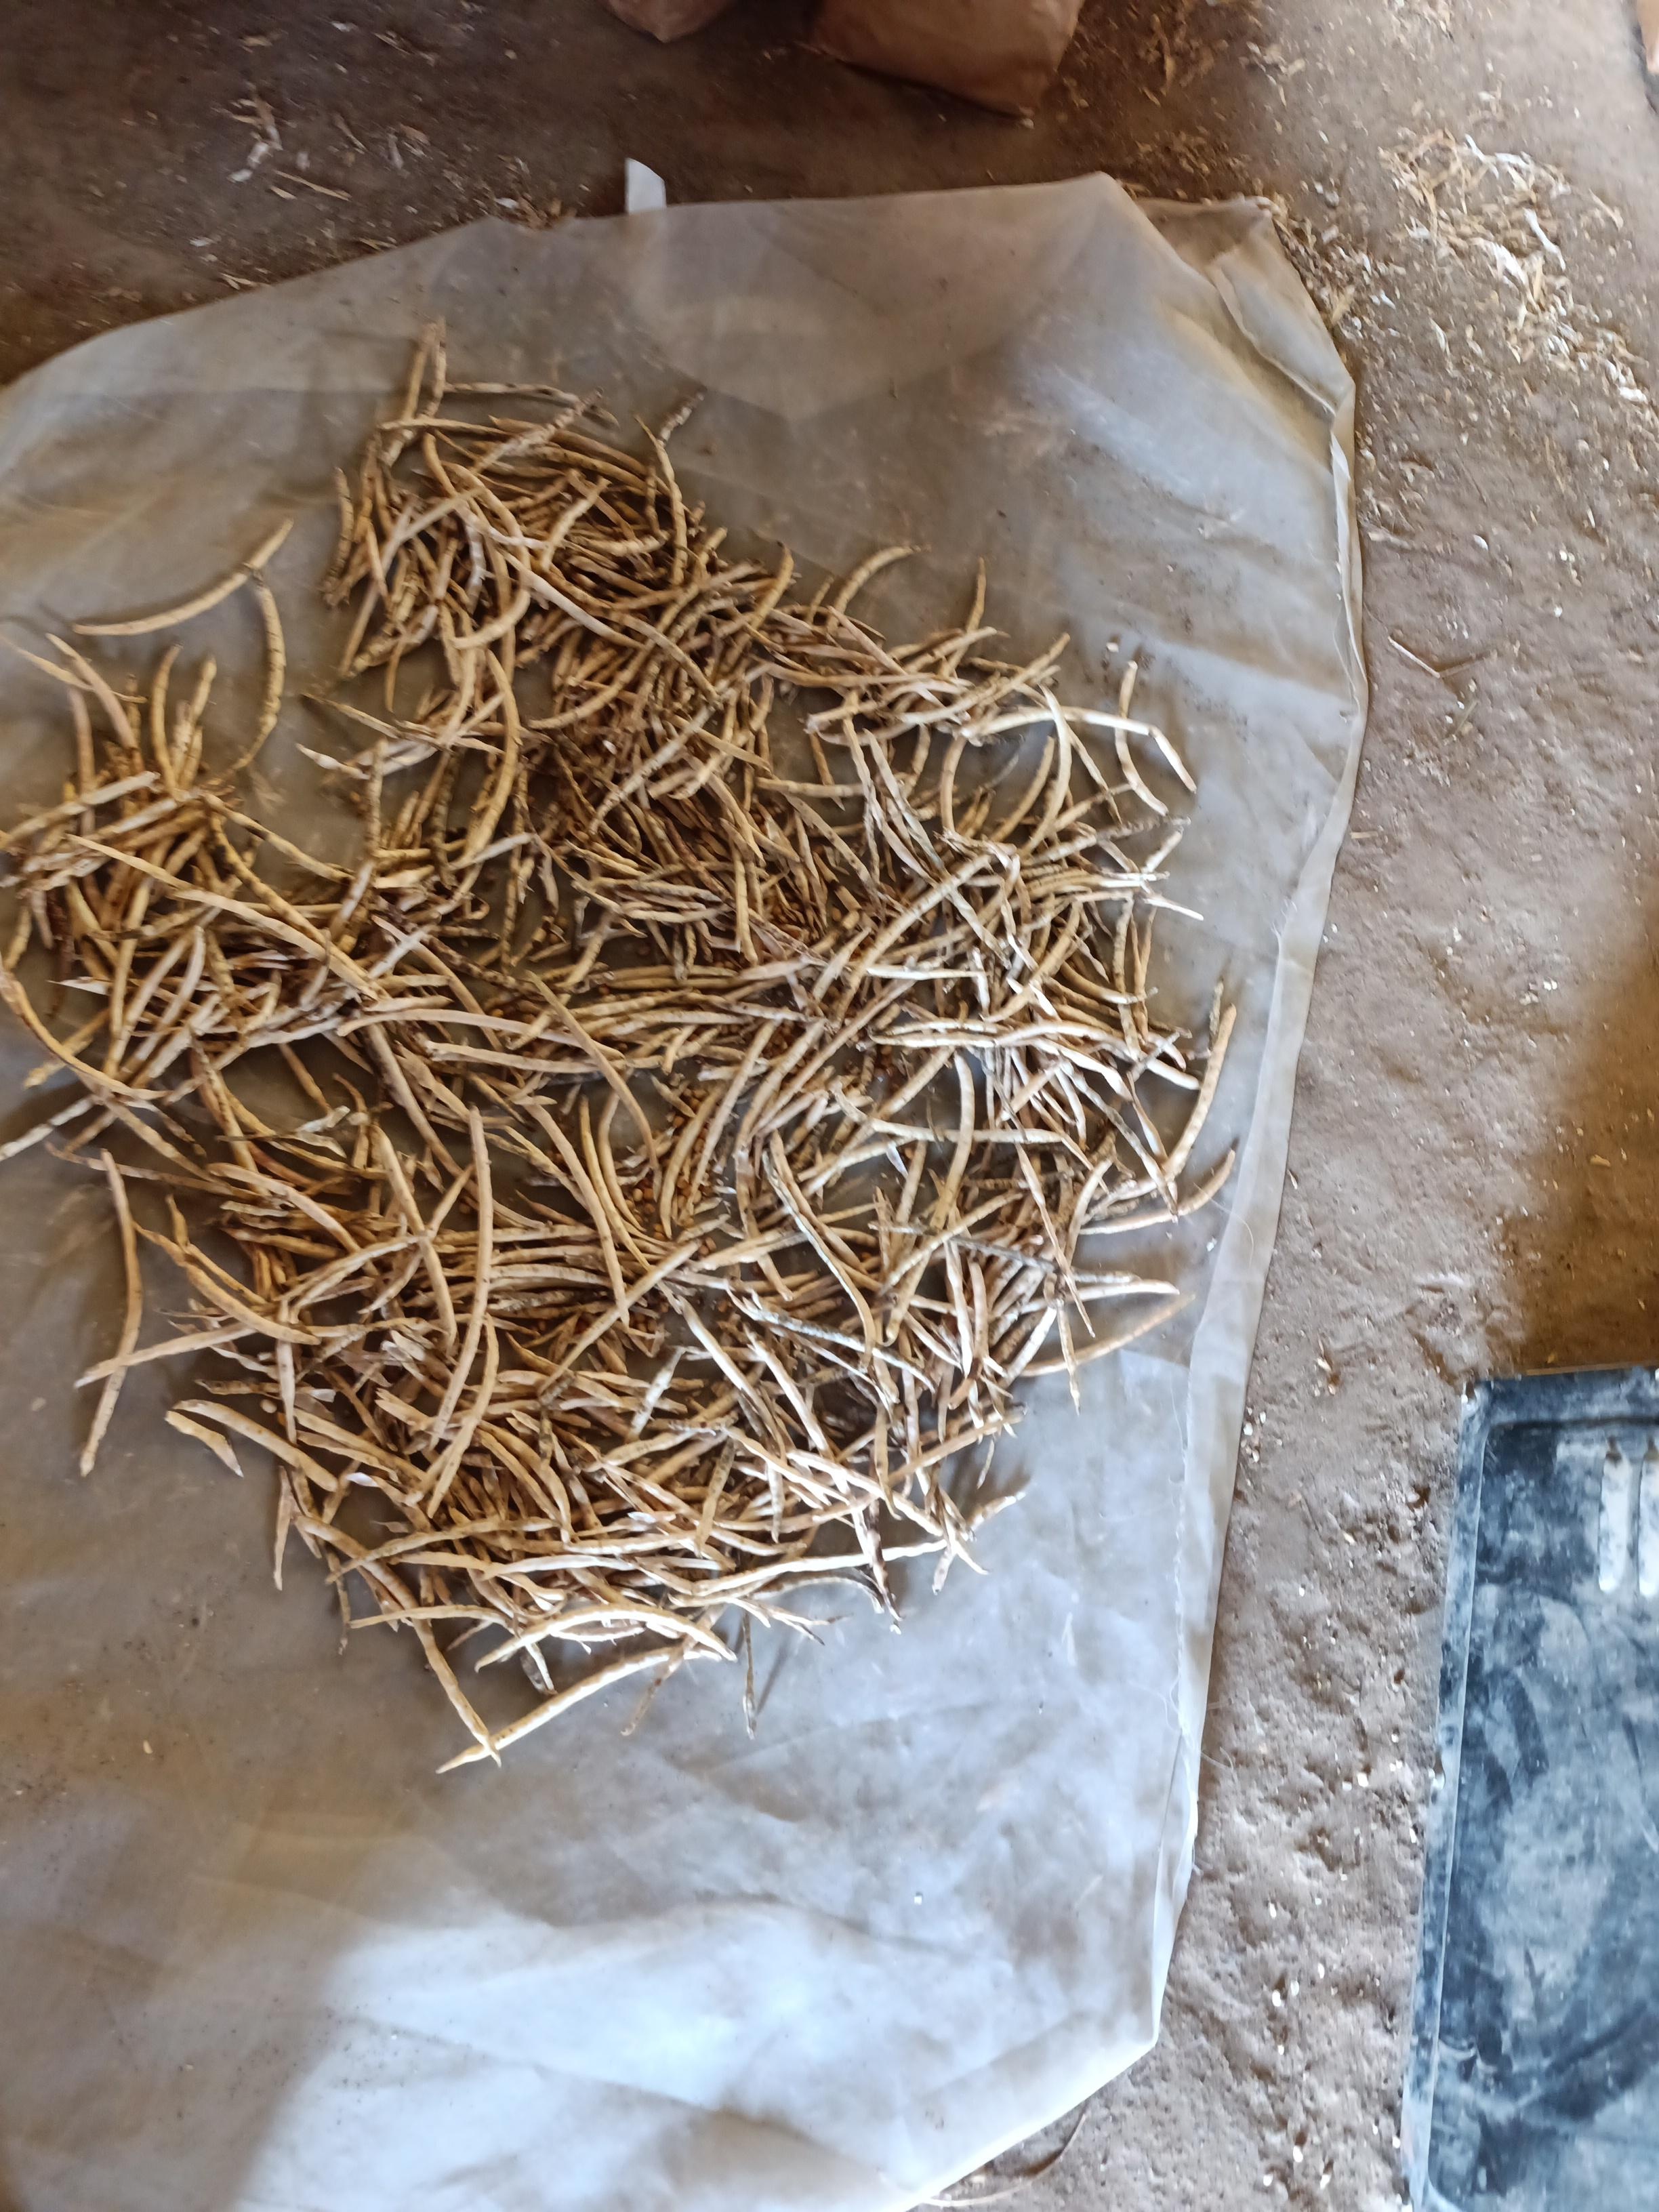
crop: cowpea
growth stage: harvest
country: Nigeria
